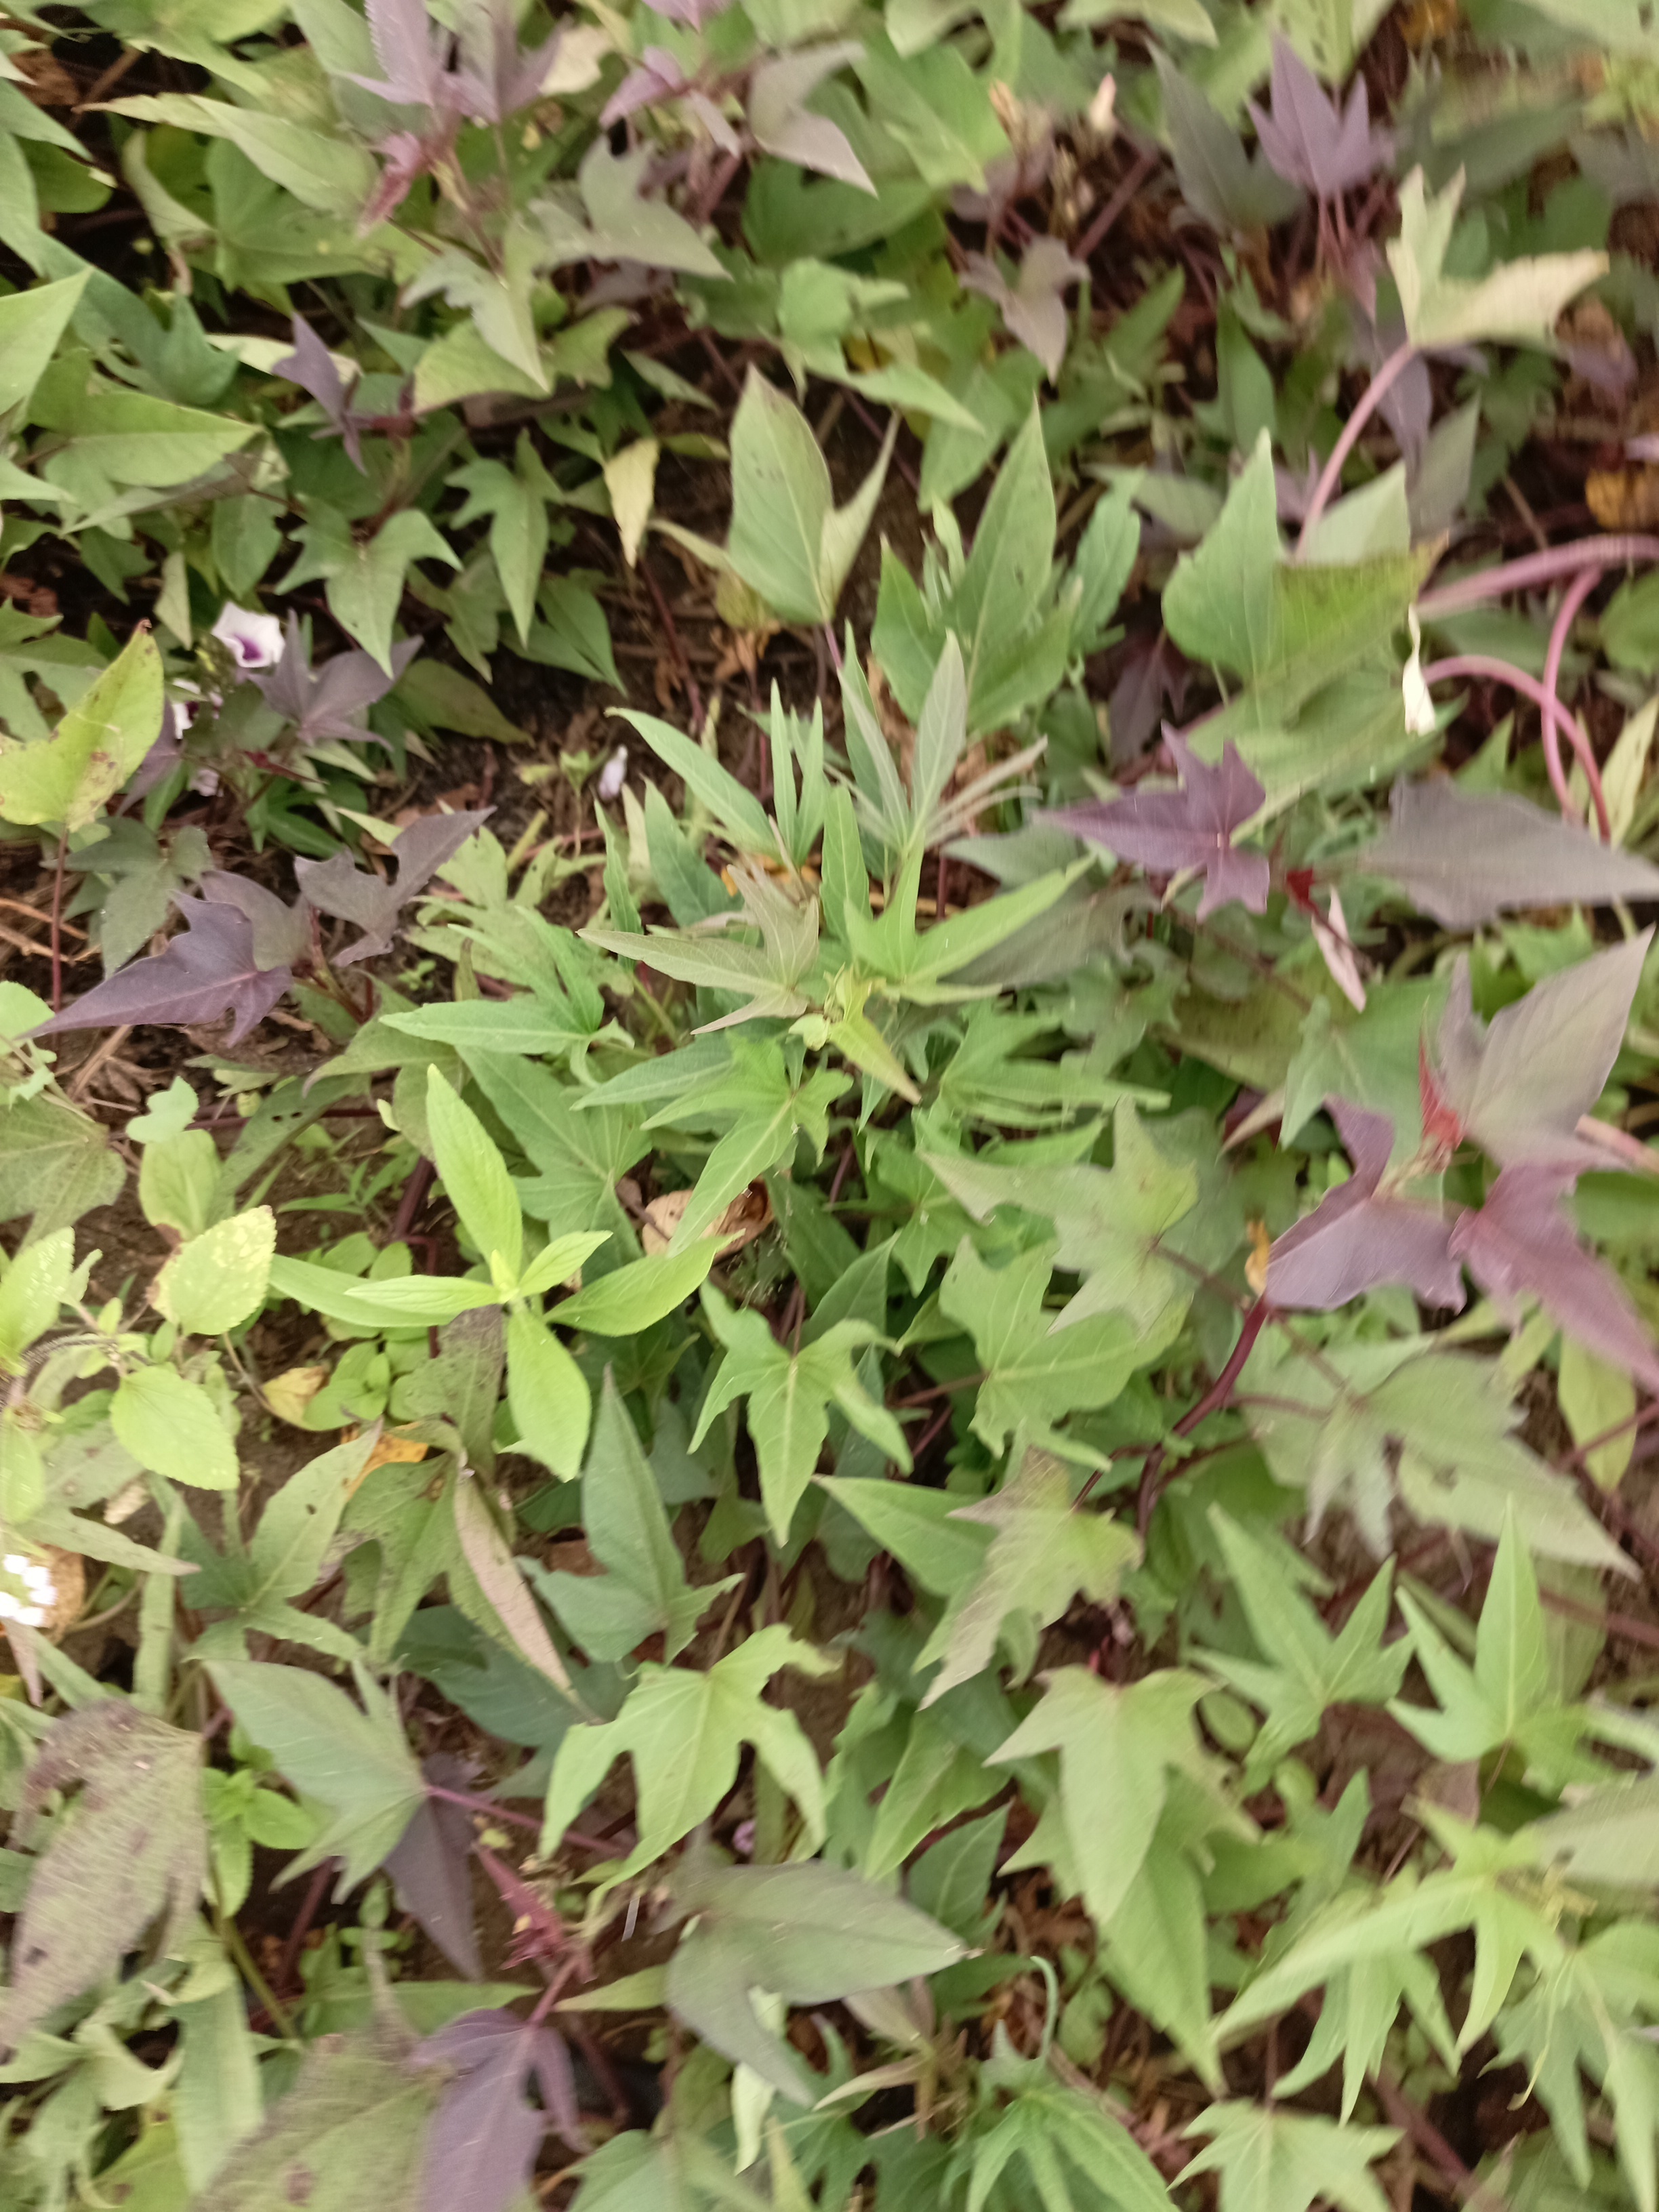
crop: sweet potato
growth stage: flowering
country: Tanzania
